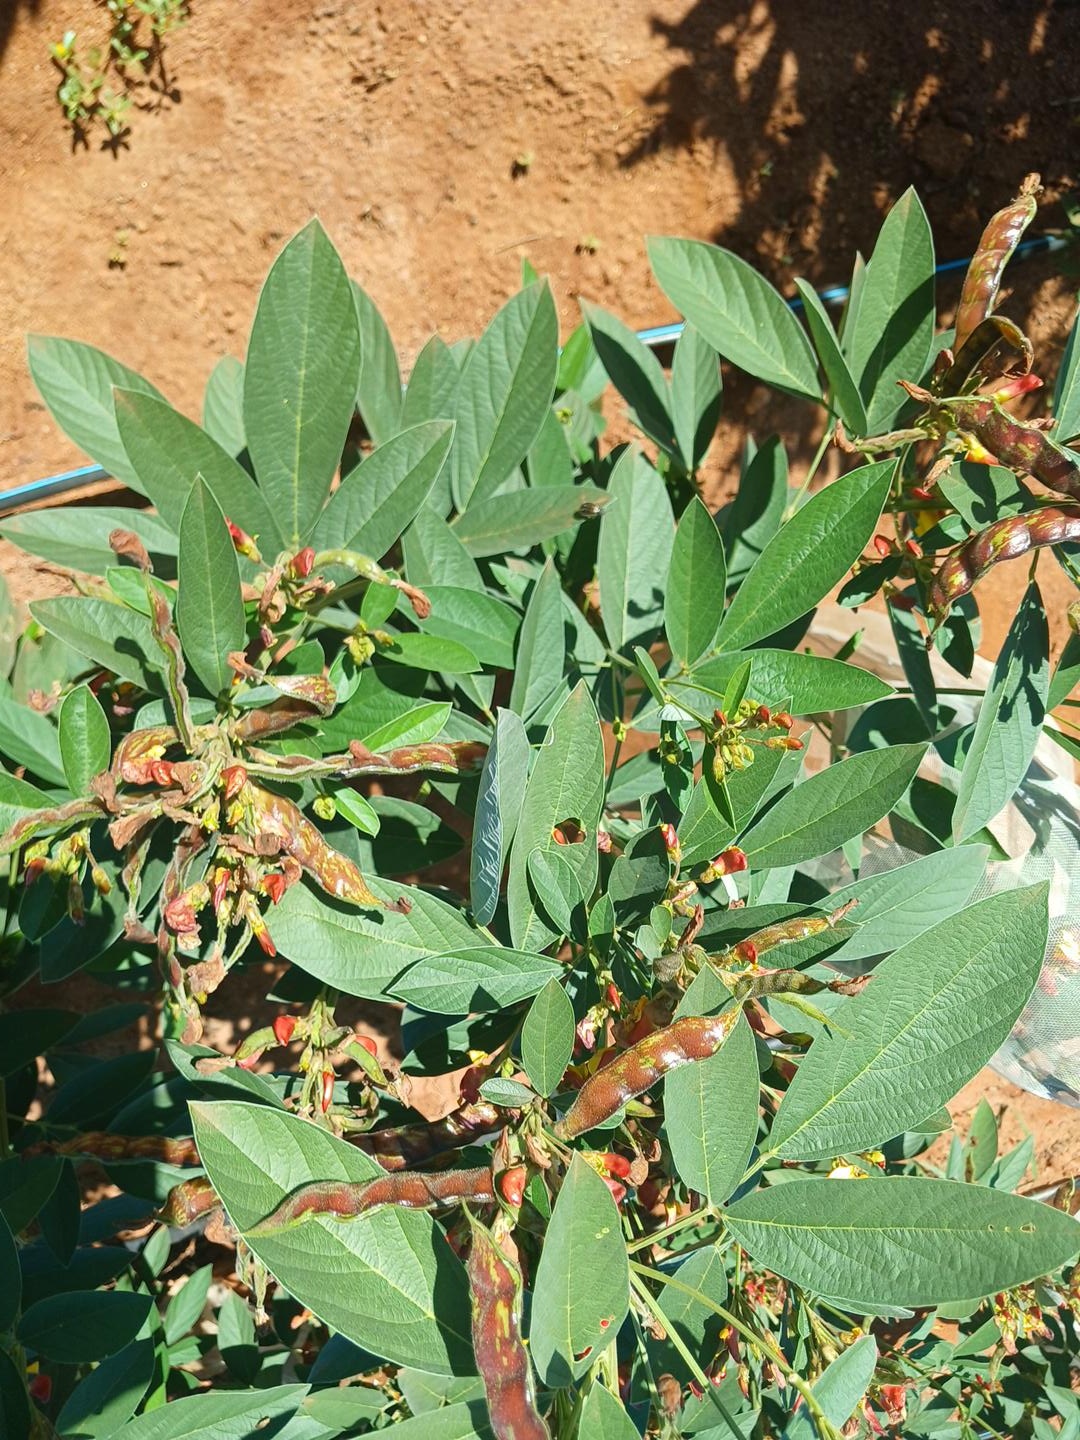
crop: pigeonpea
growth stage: development pod
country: Kenya
